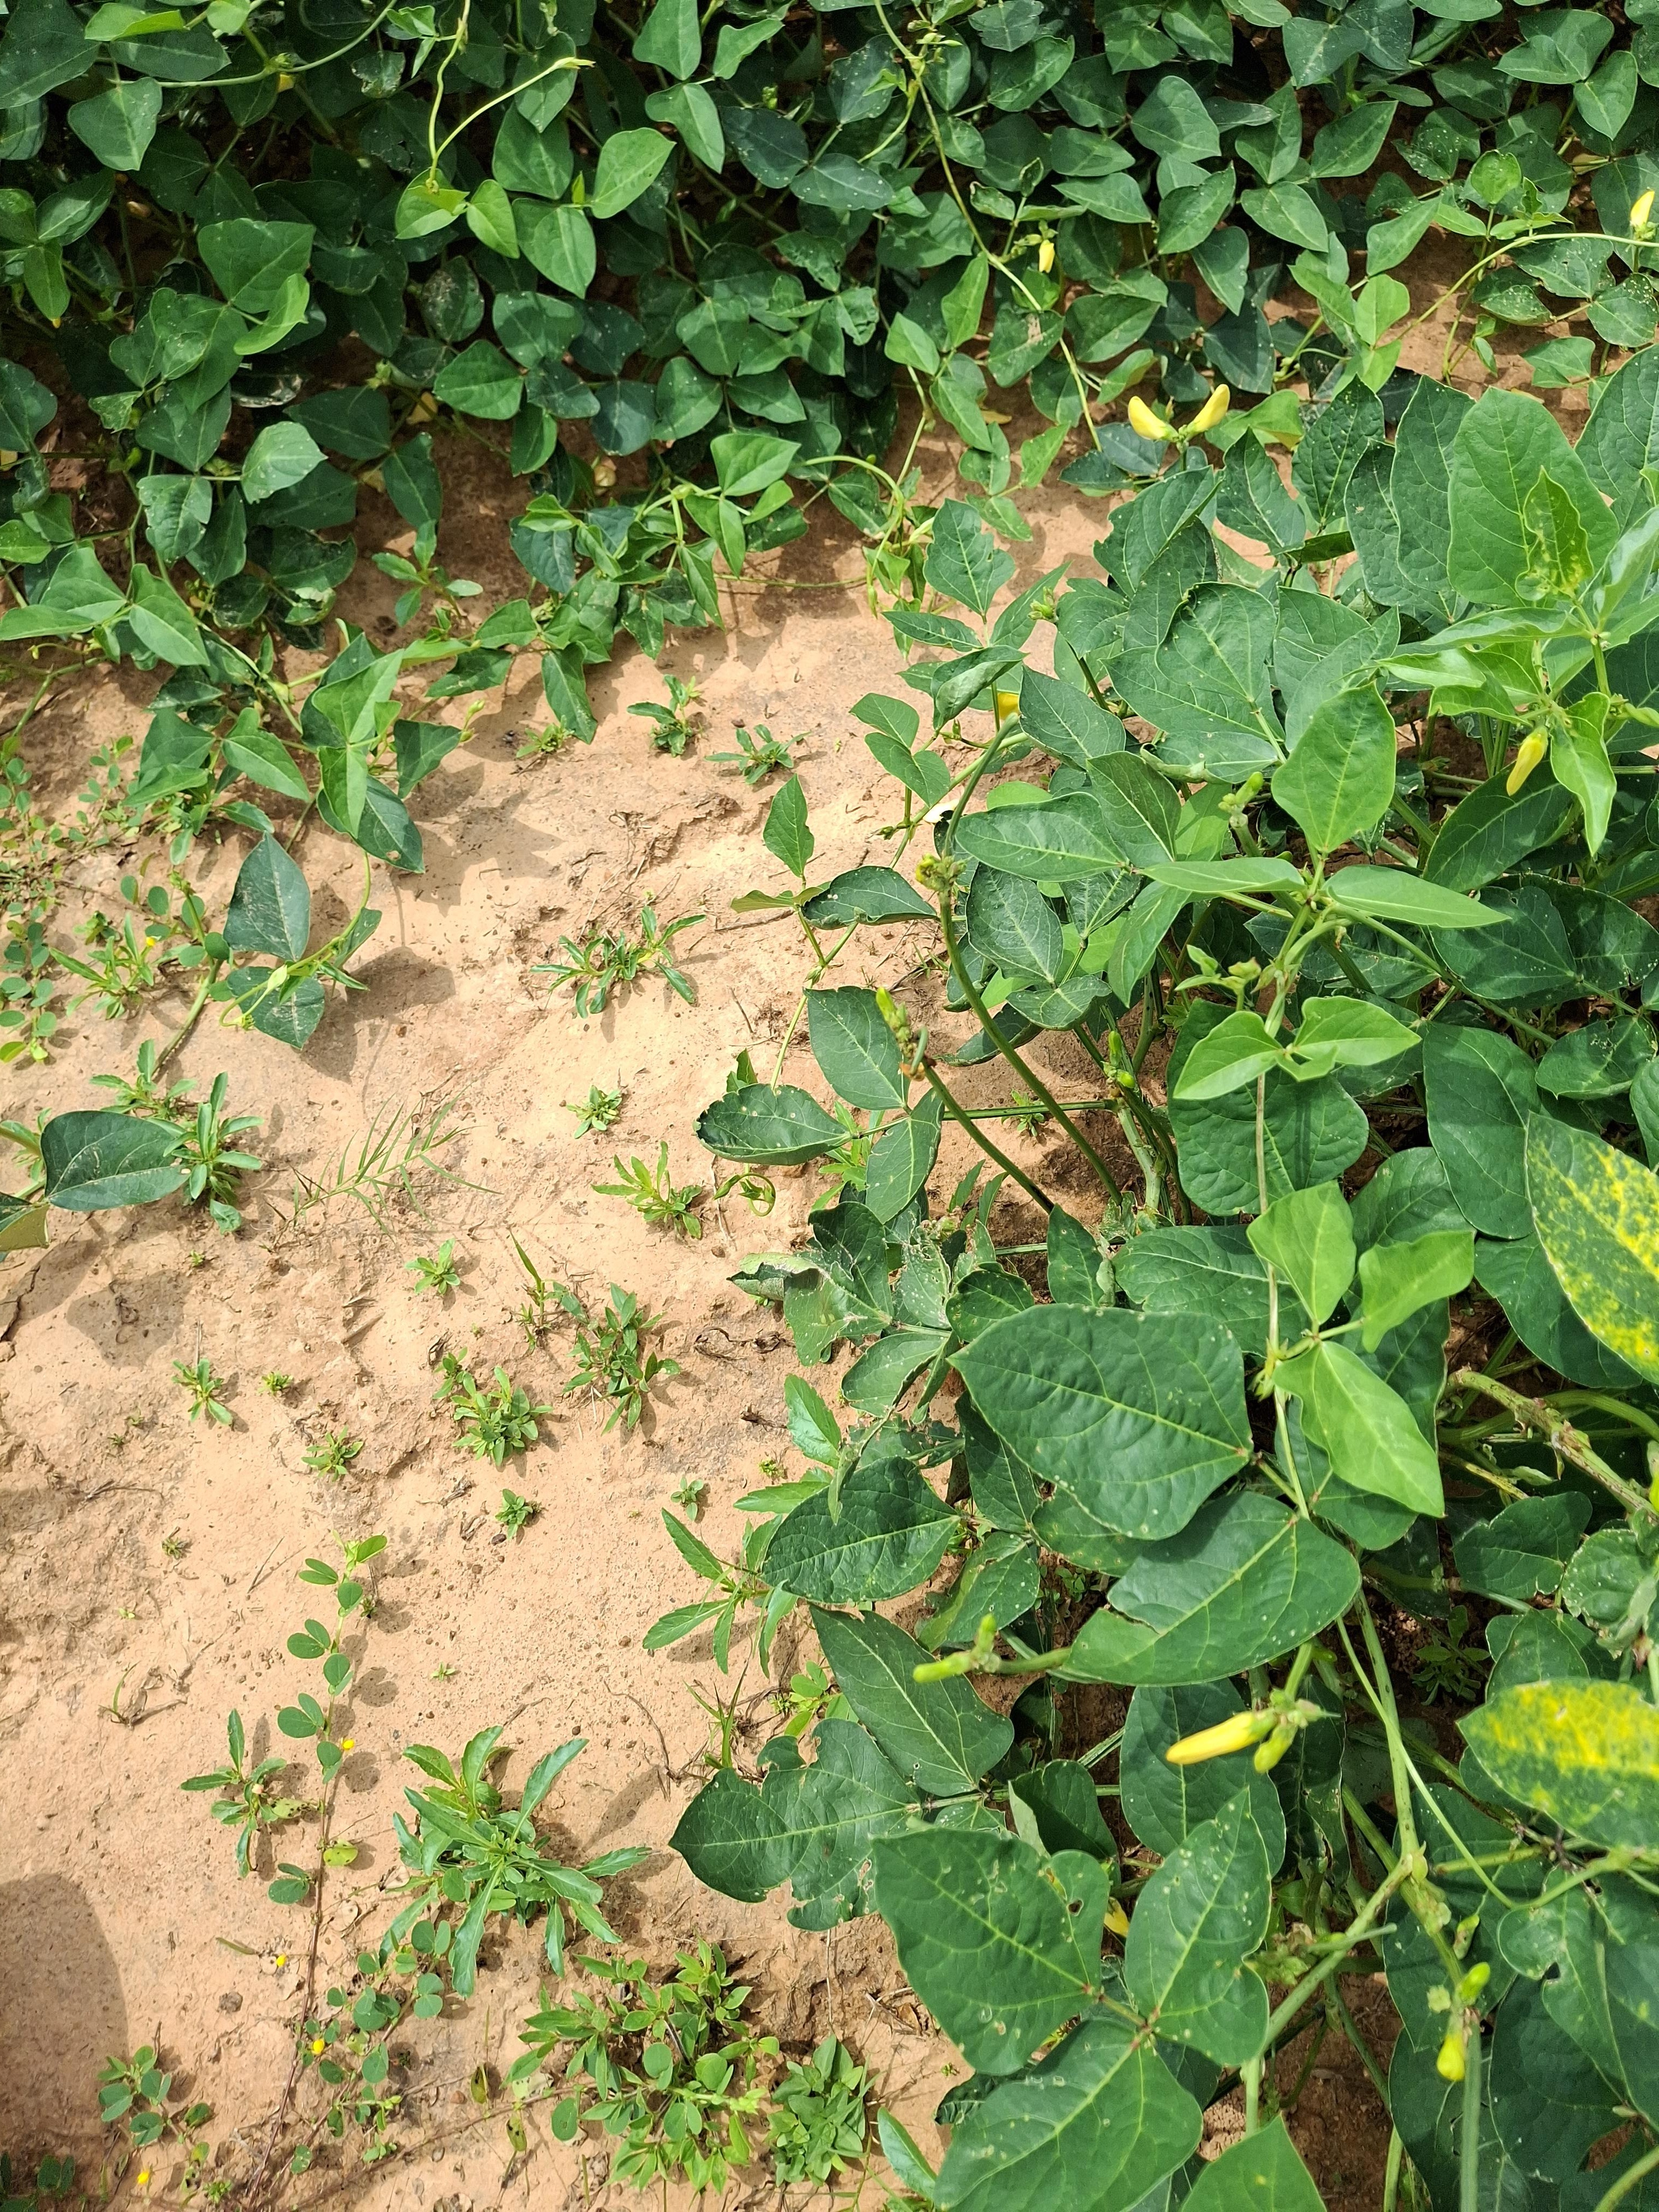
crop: cowpea
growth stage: development pod
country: Nigeria
